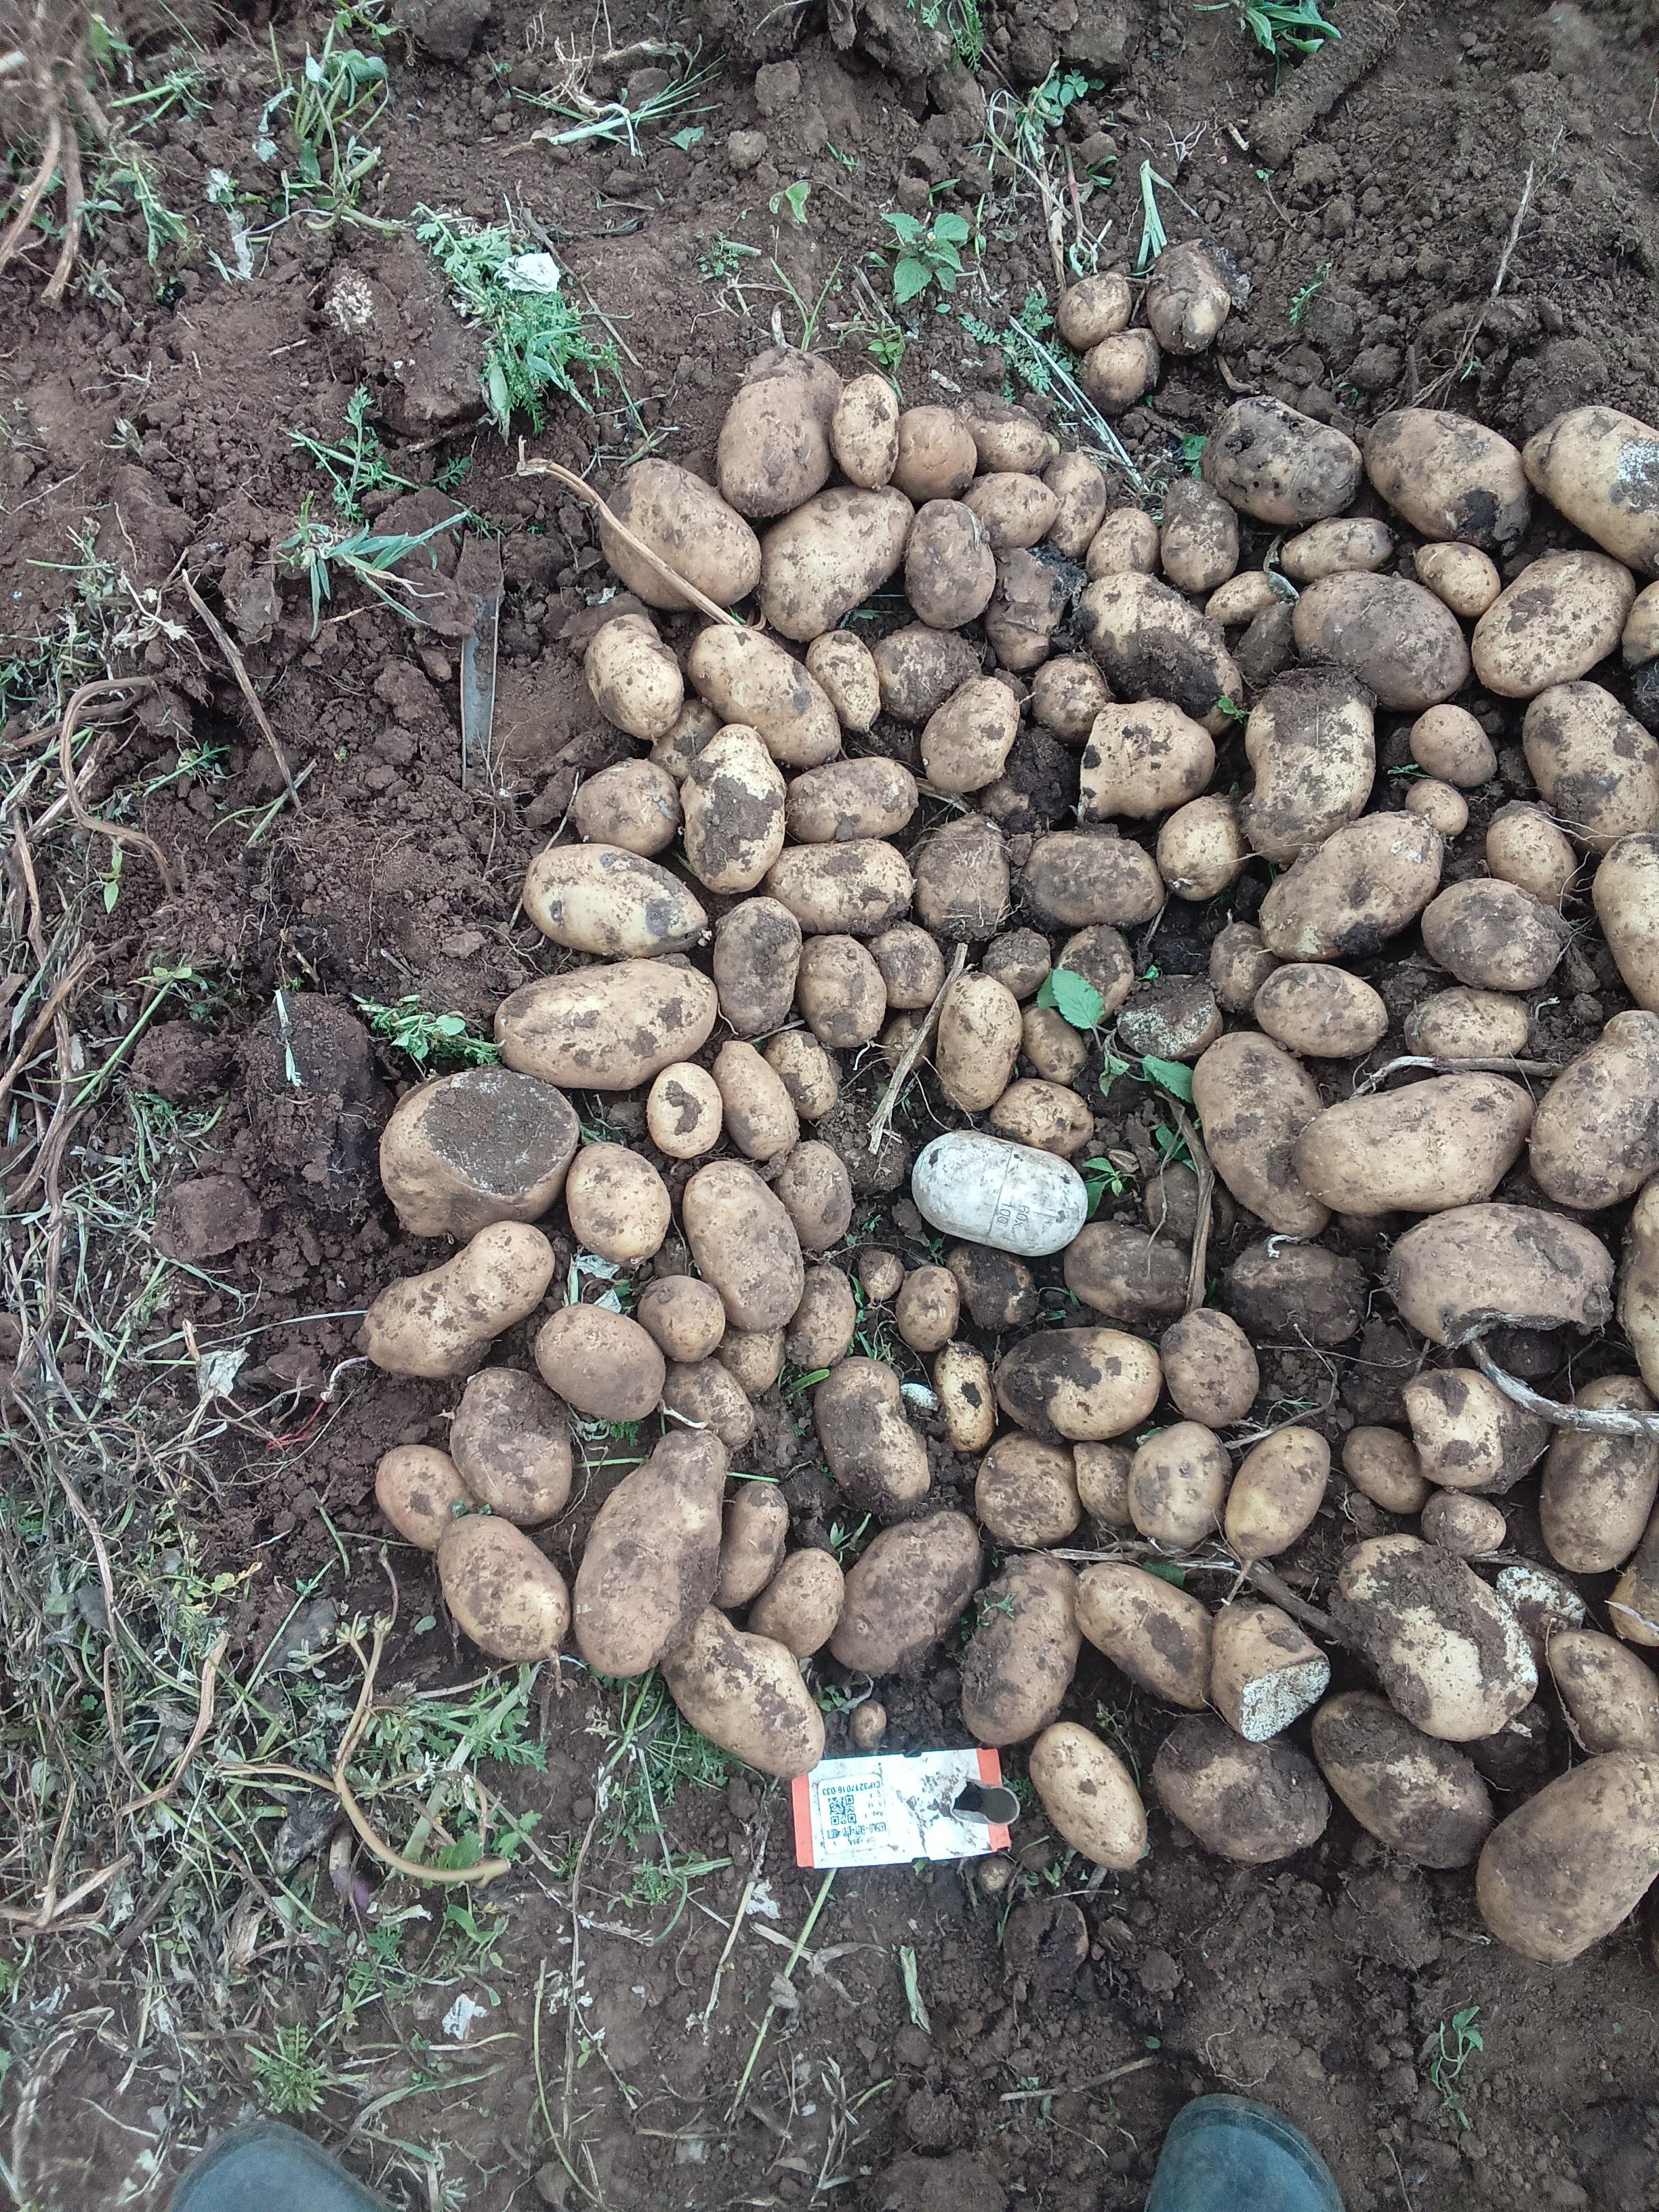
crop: potato
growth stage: harvest
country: Kenya
